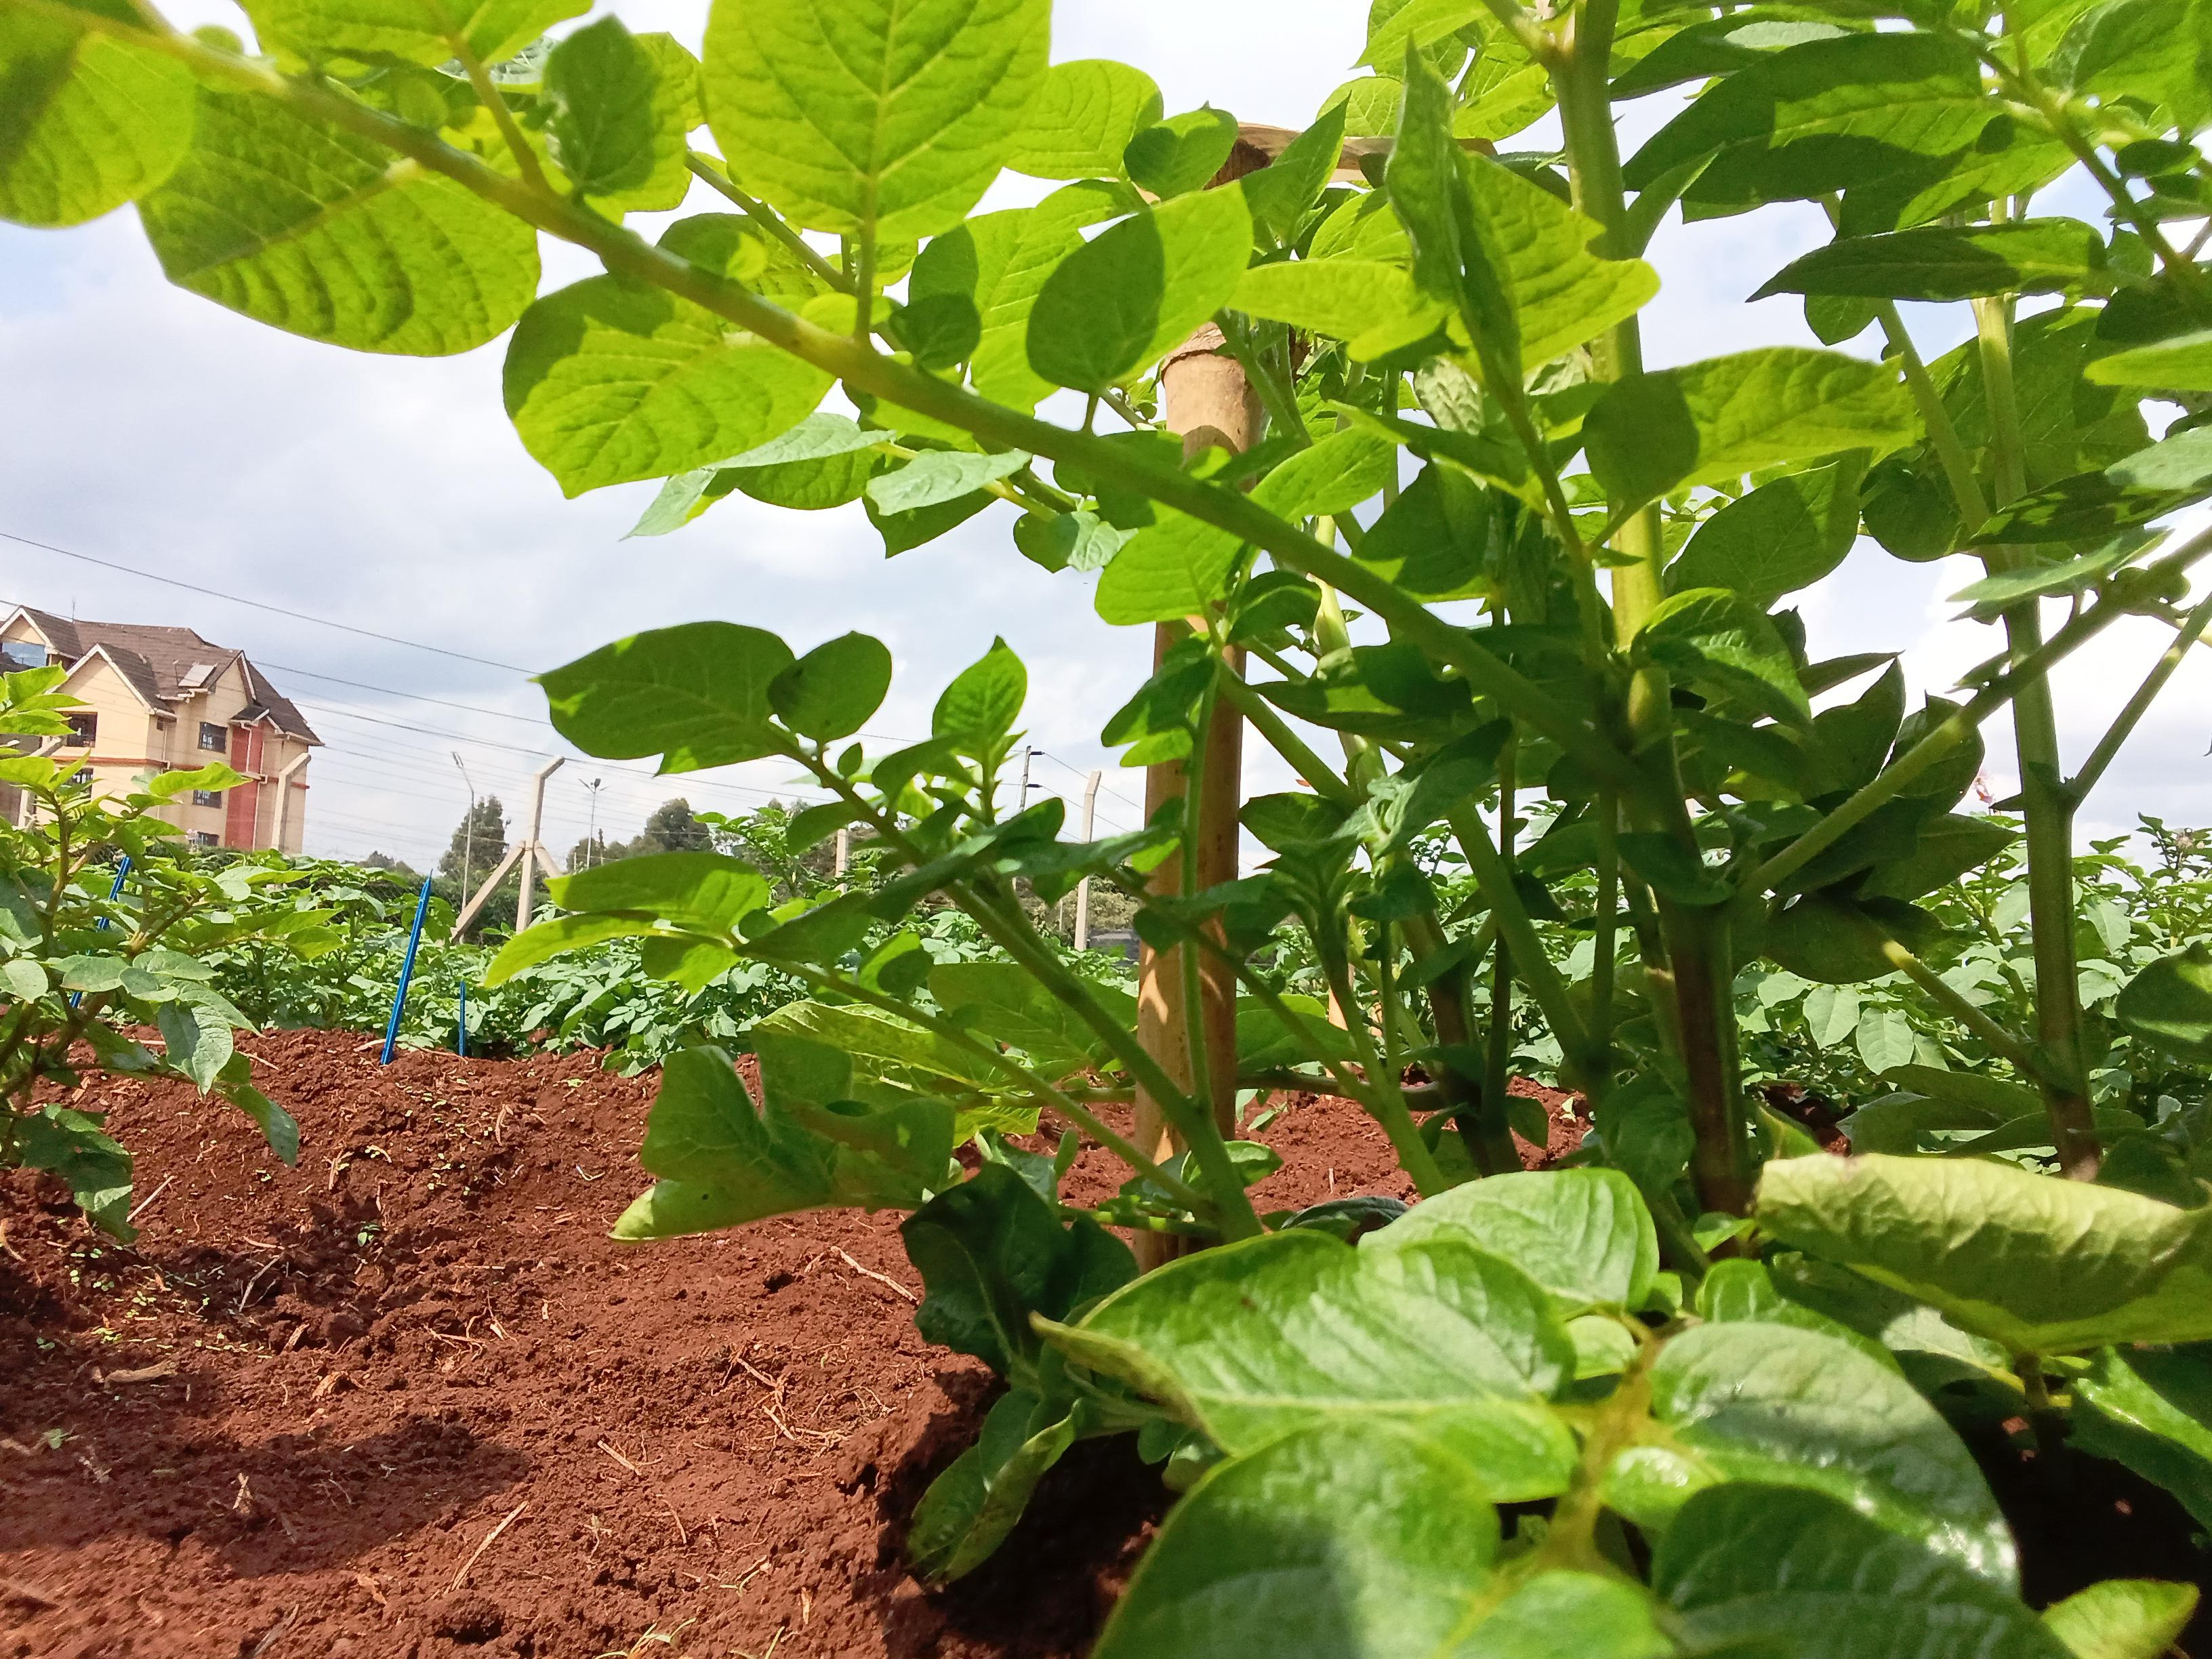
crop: potato
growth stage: vegetative
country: Kenya
